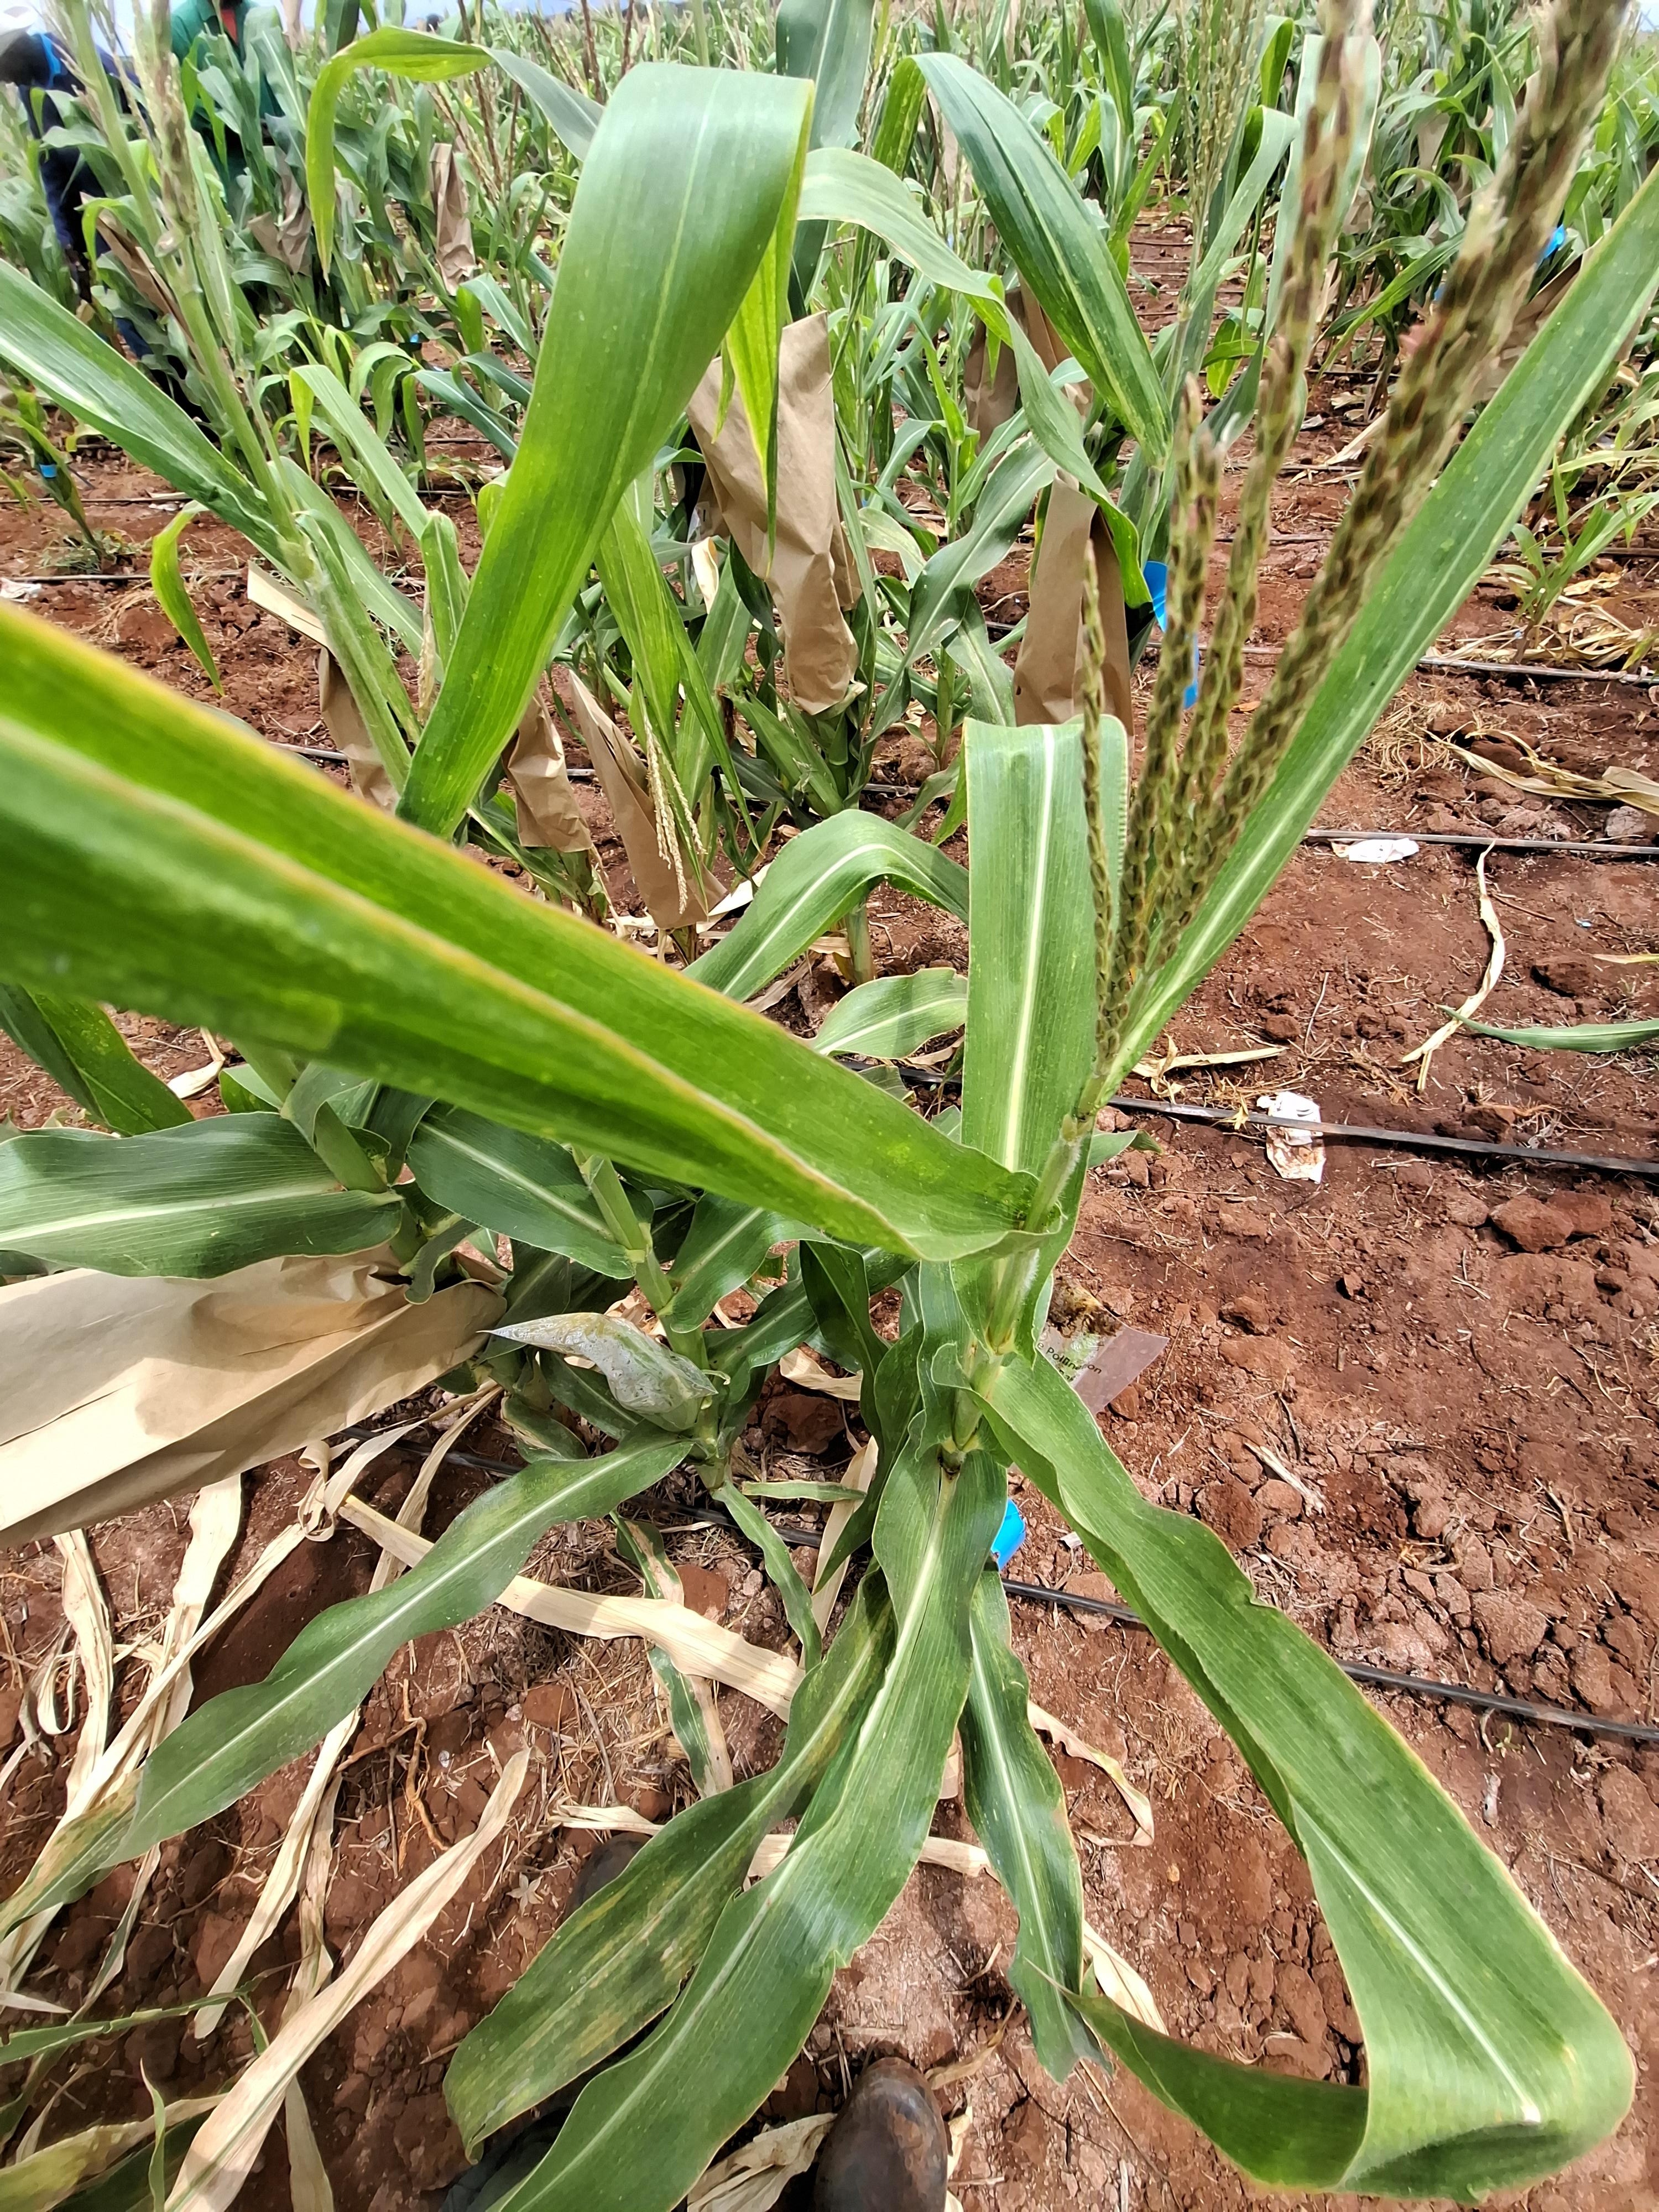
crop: maize
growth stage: flowering
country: Kenya
